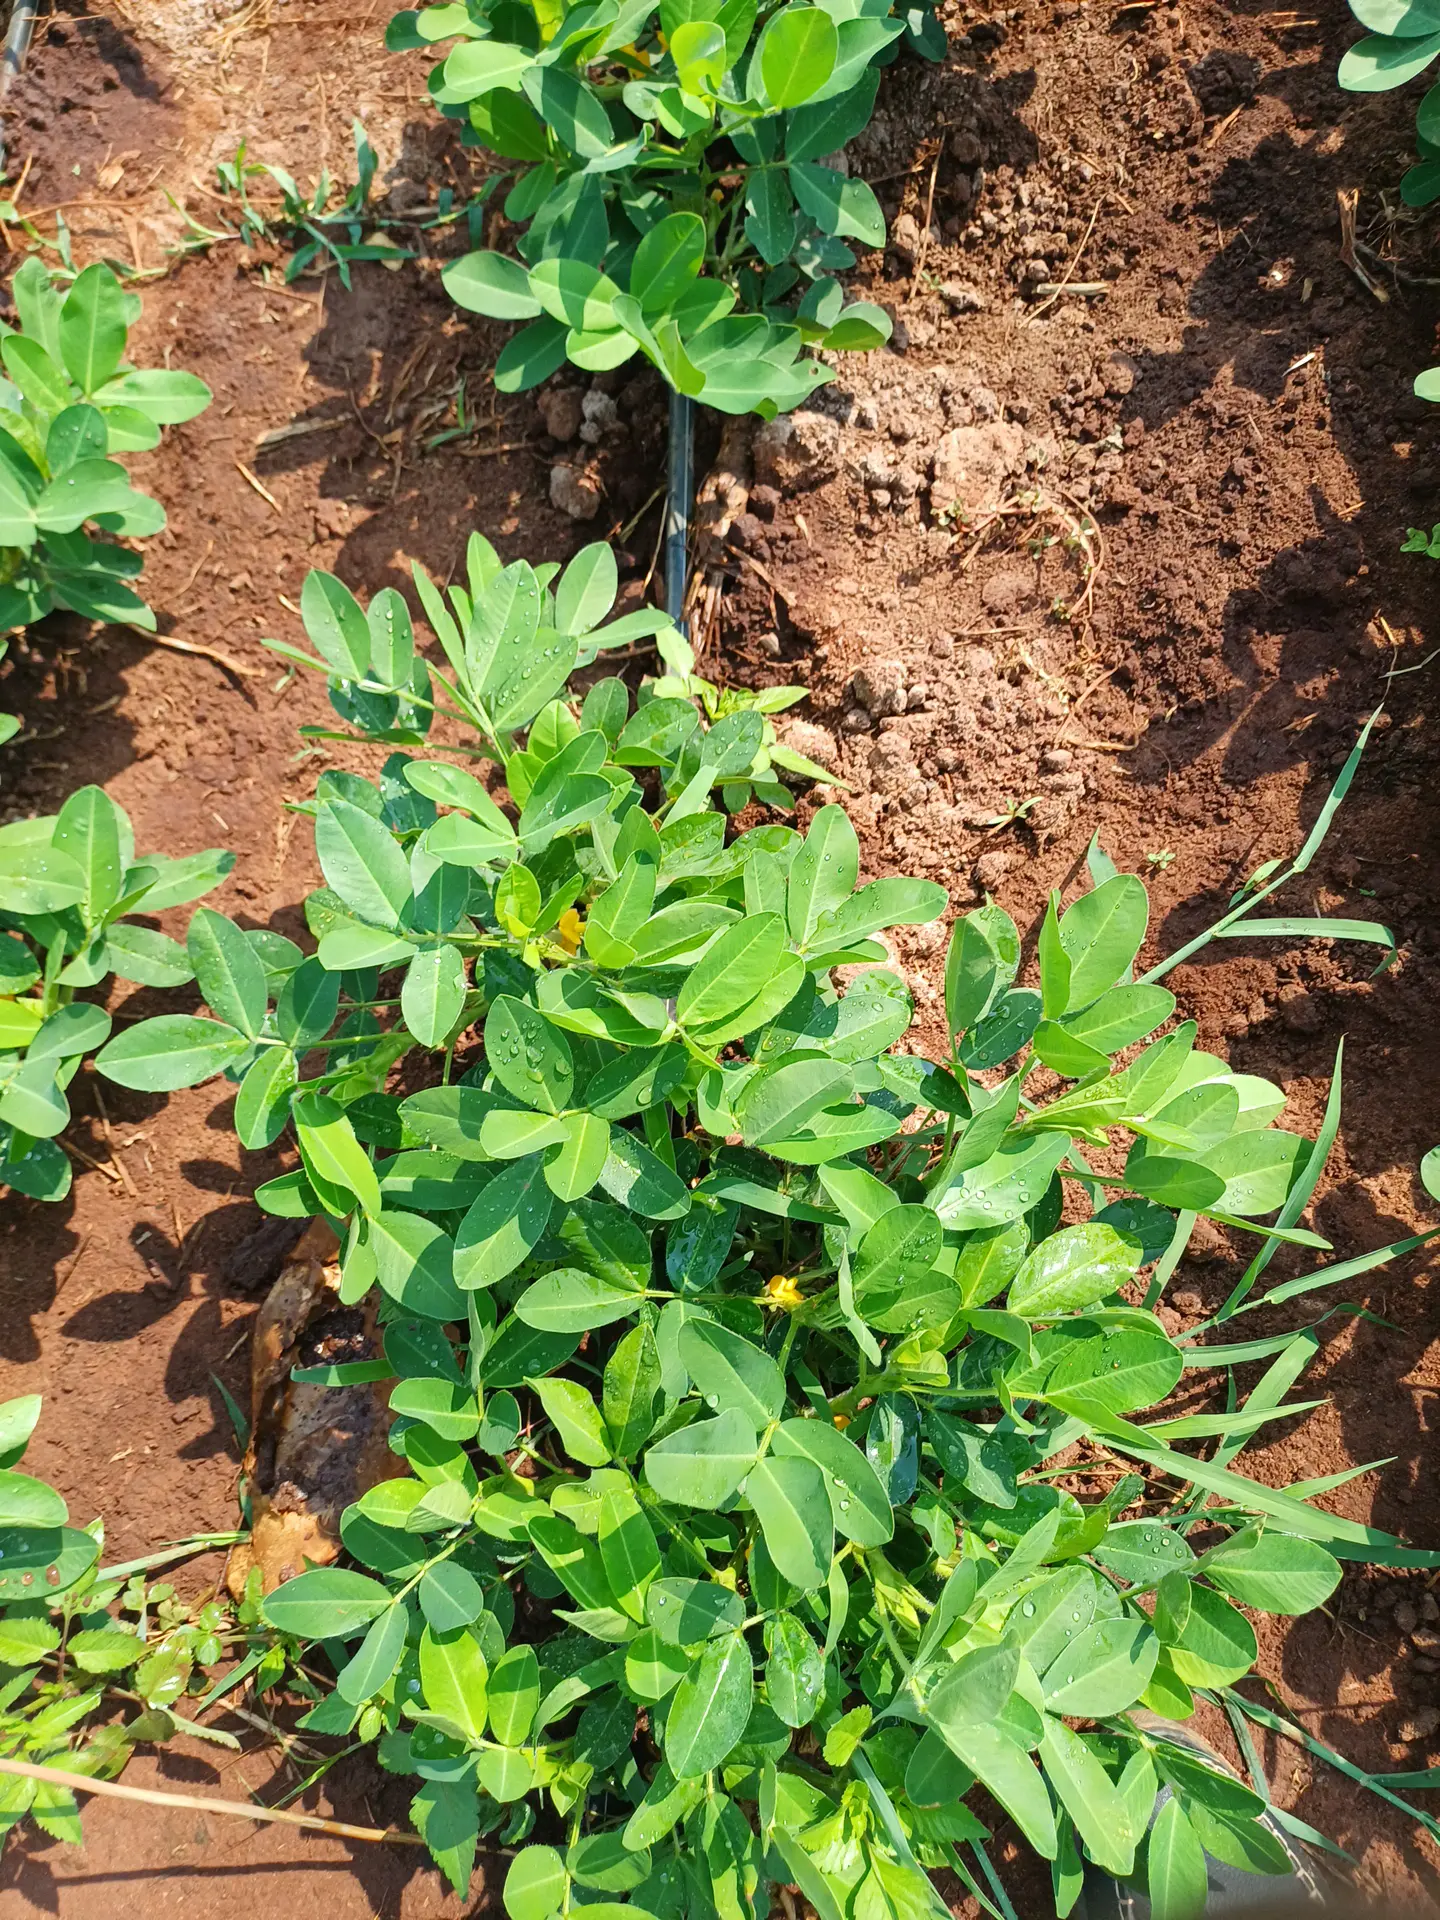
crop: groundnut
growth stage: flowering
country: Kenya
